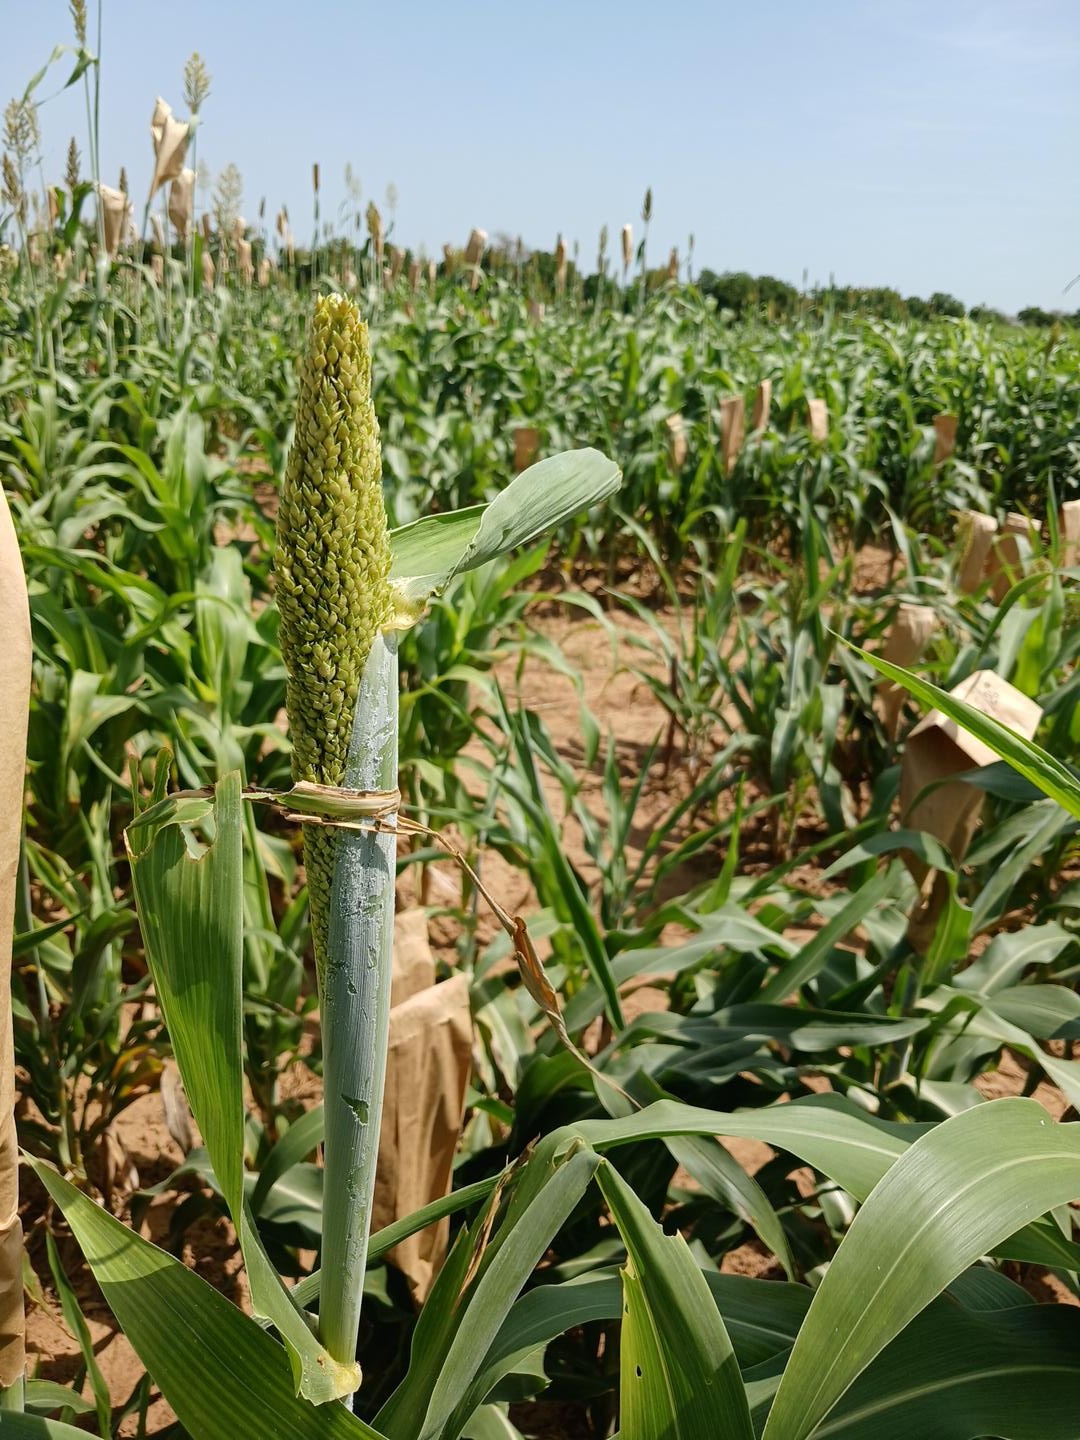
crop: sorghum
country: Senegal
